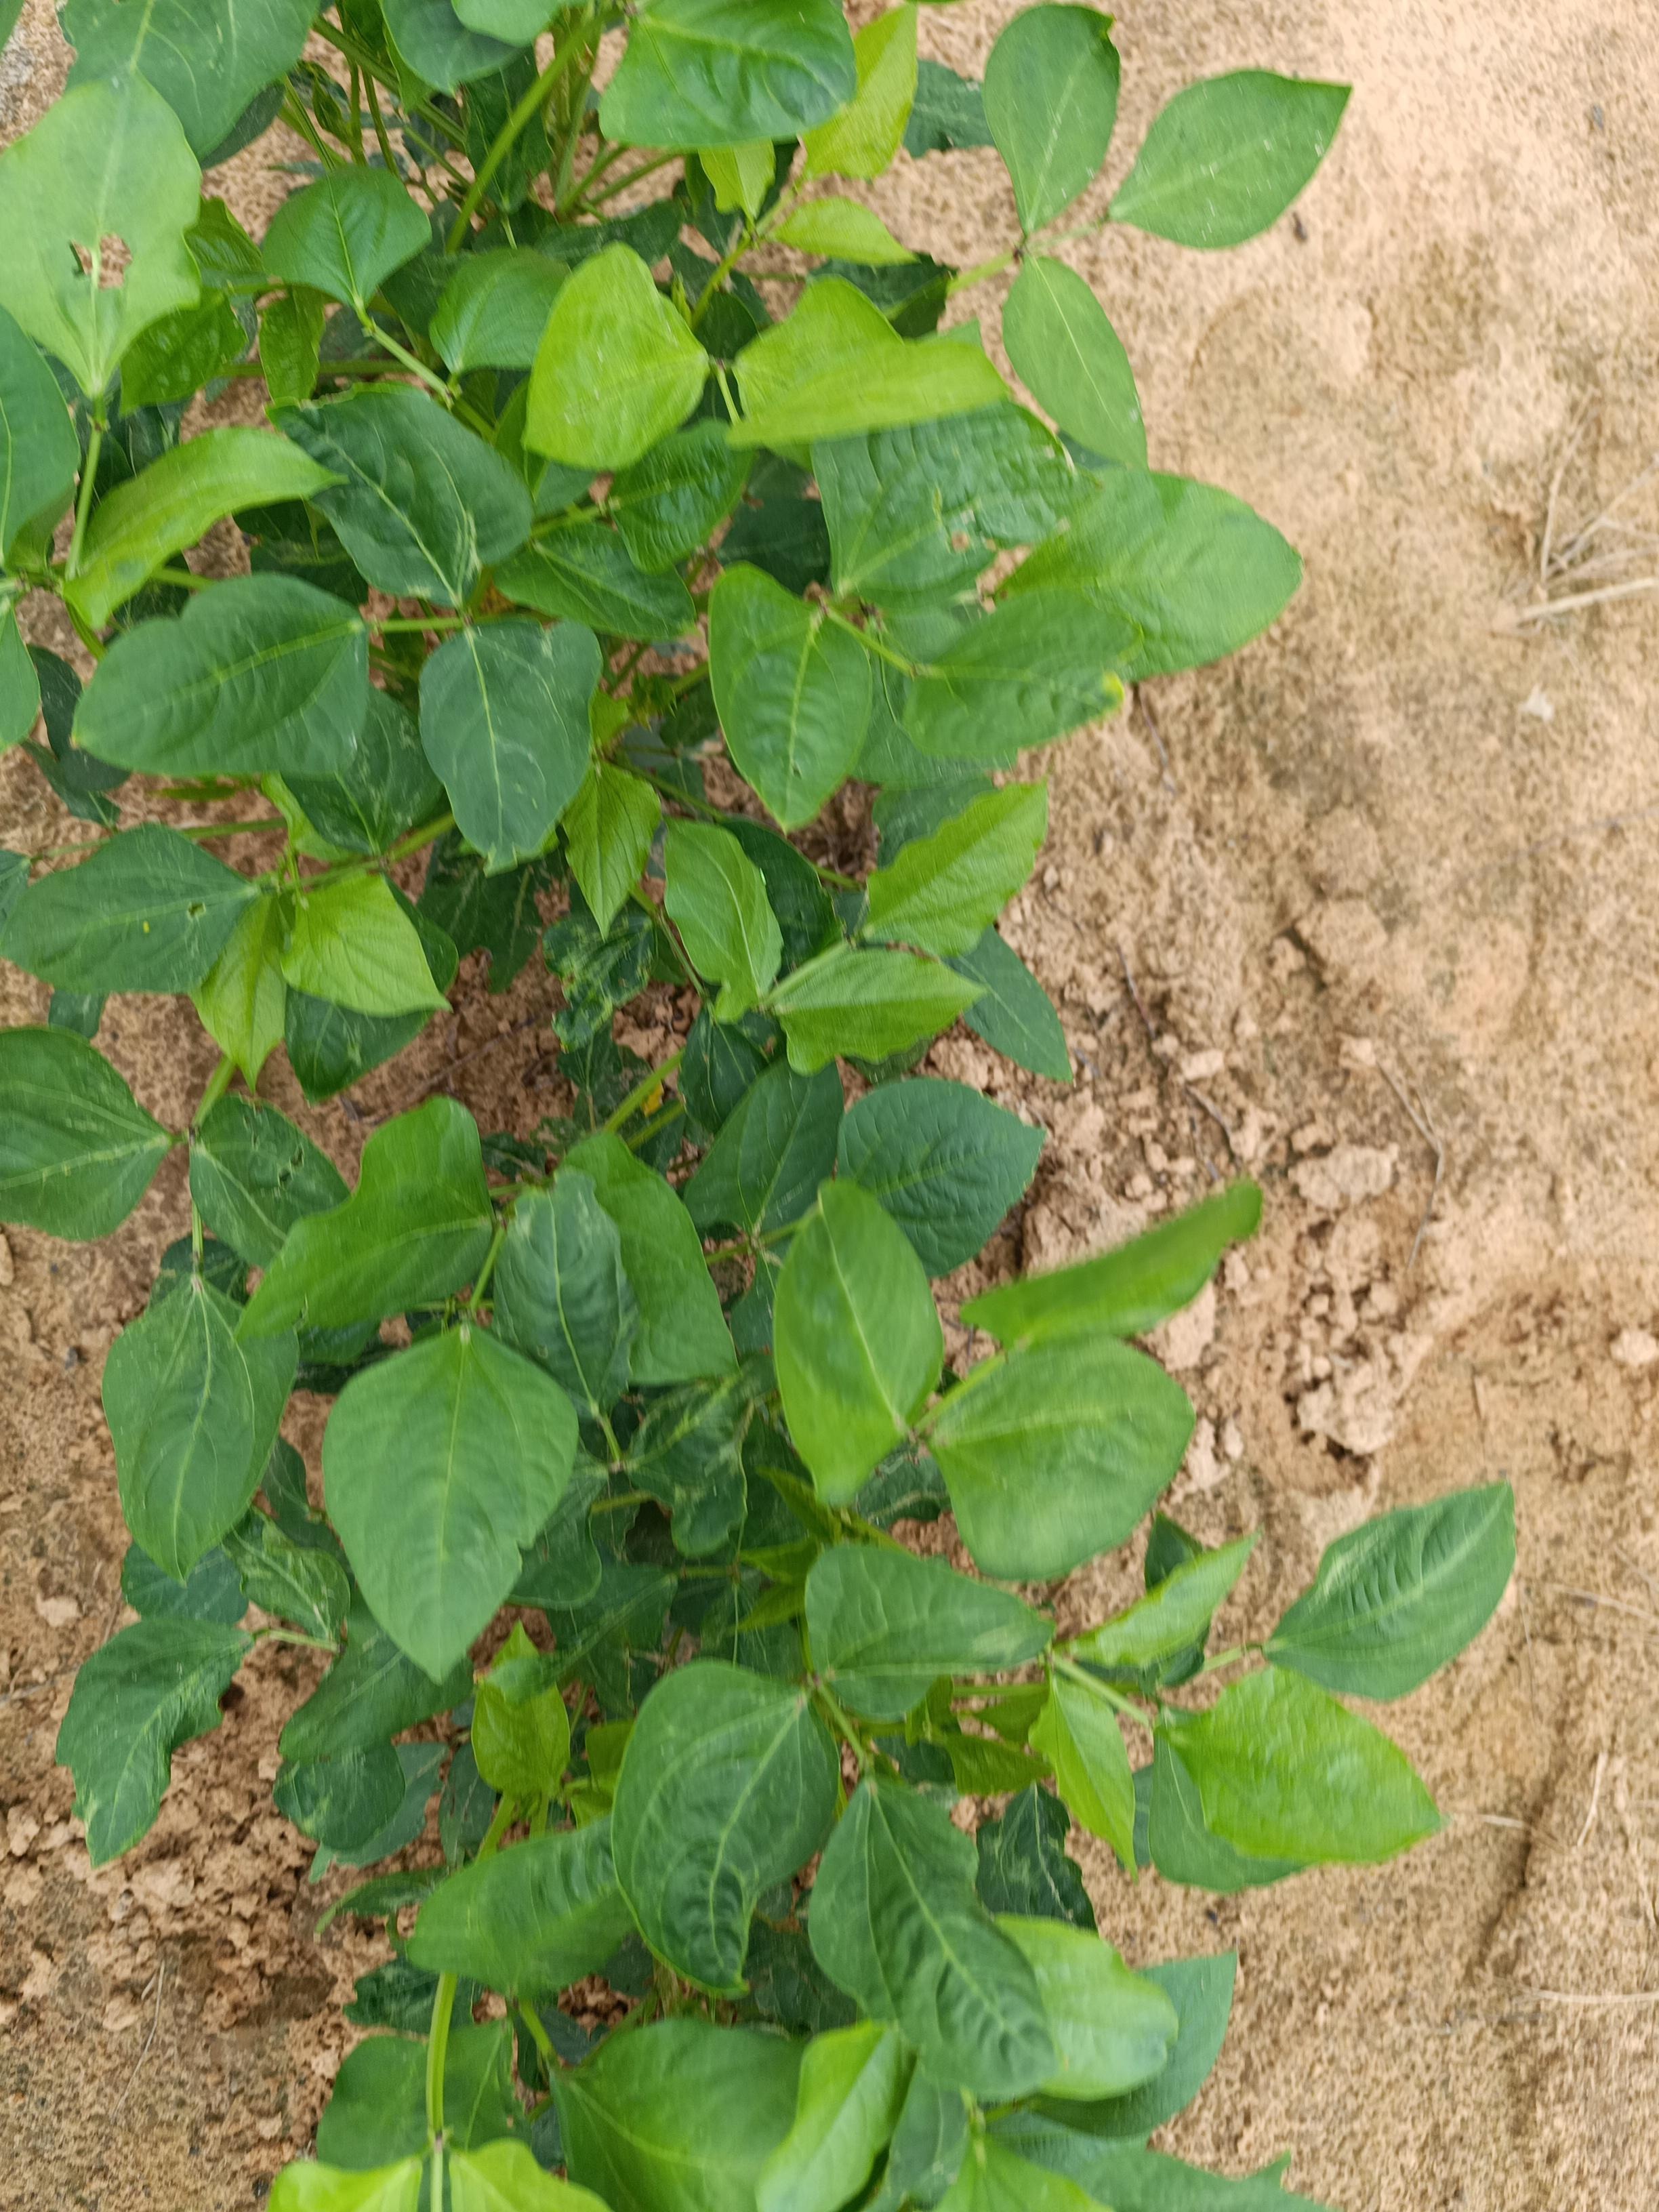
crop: cowpea
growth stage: emergence
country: Nigeria
